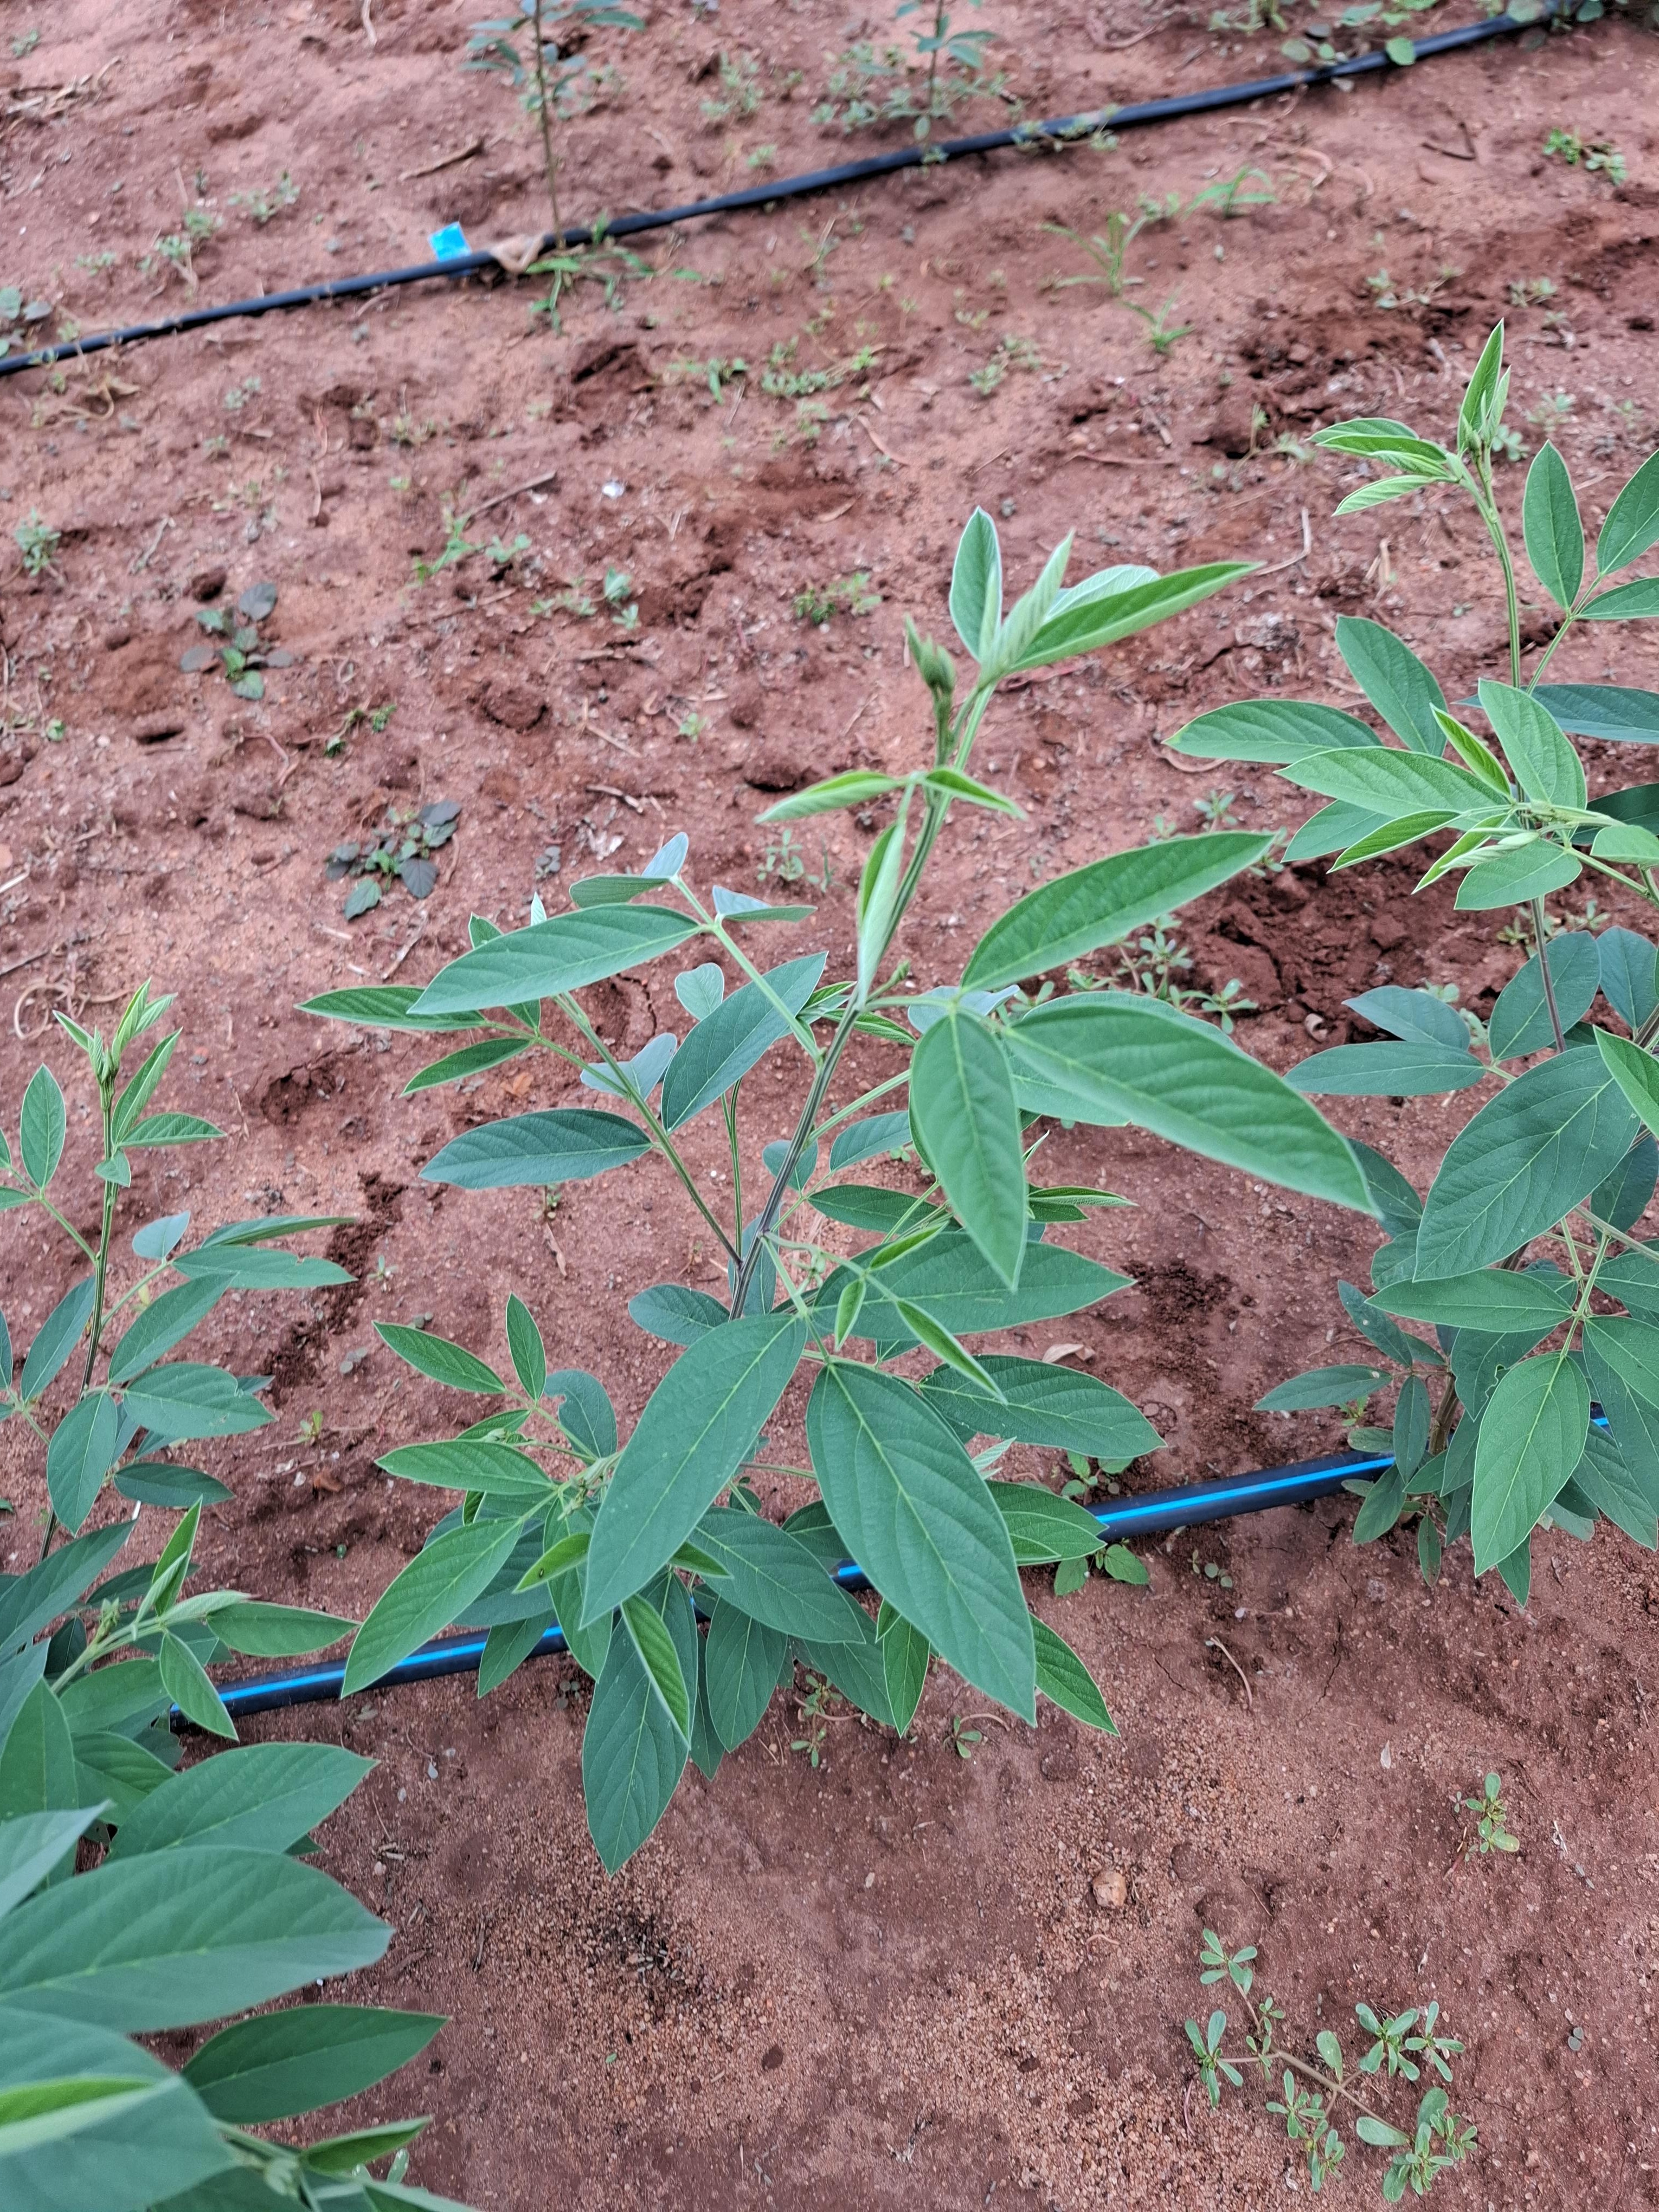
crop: pigeonpea
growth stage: flowering
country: Kenya
